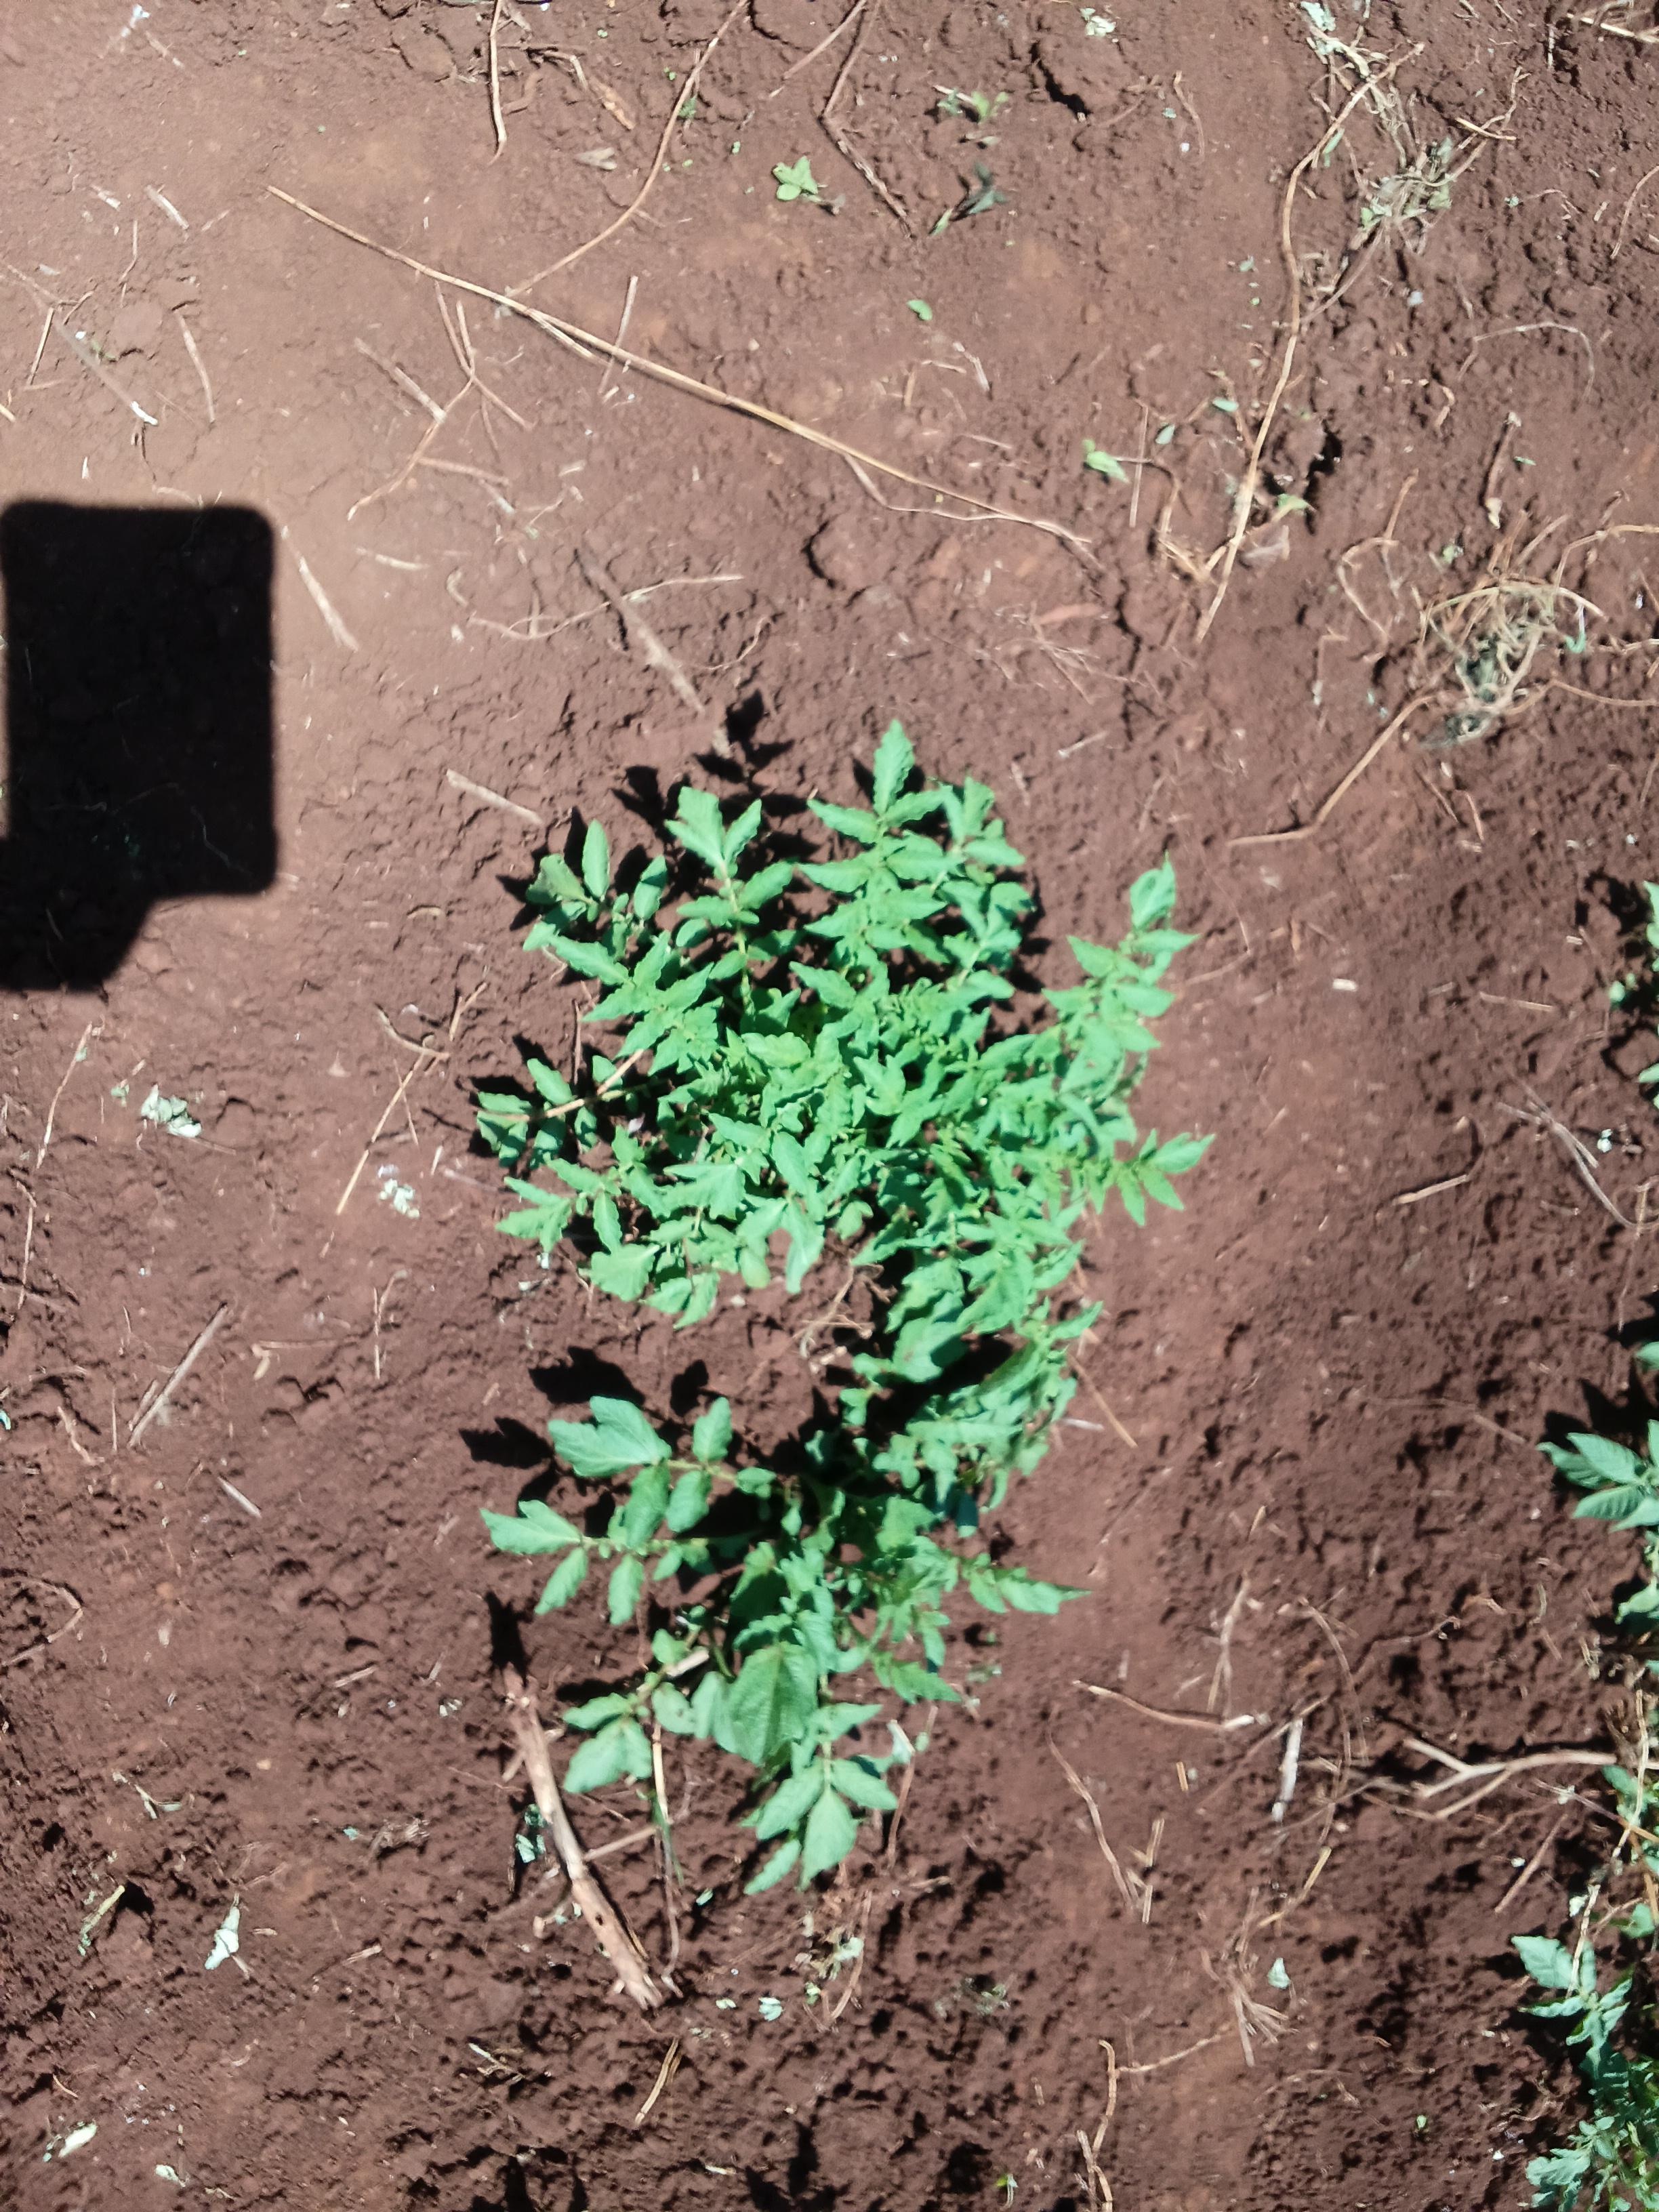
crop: potato
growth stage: vegetative
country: Kenya
